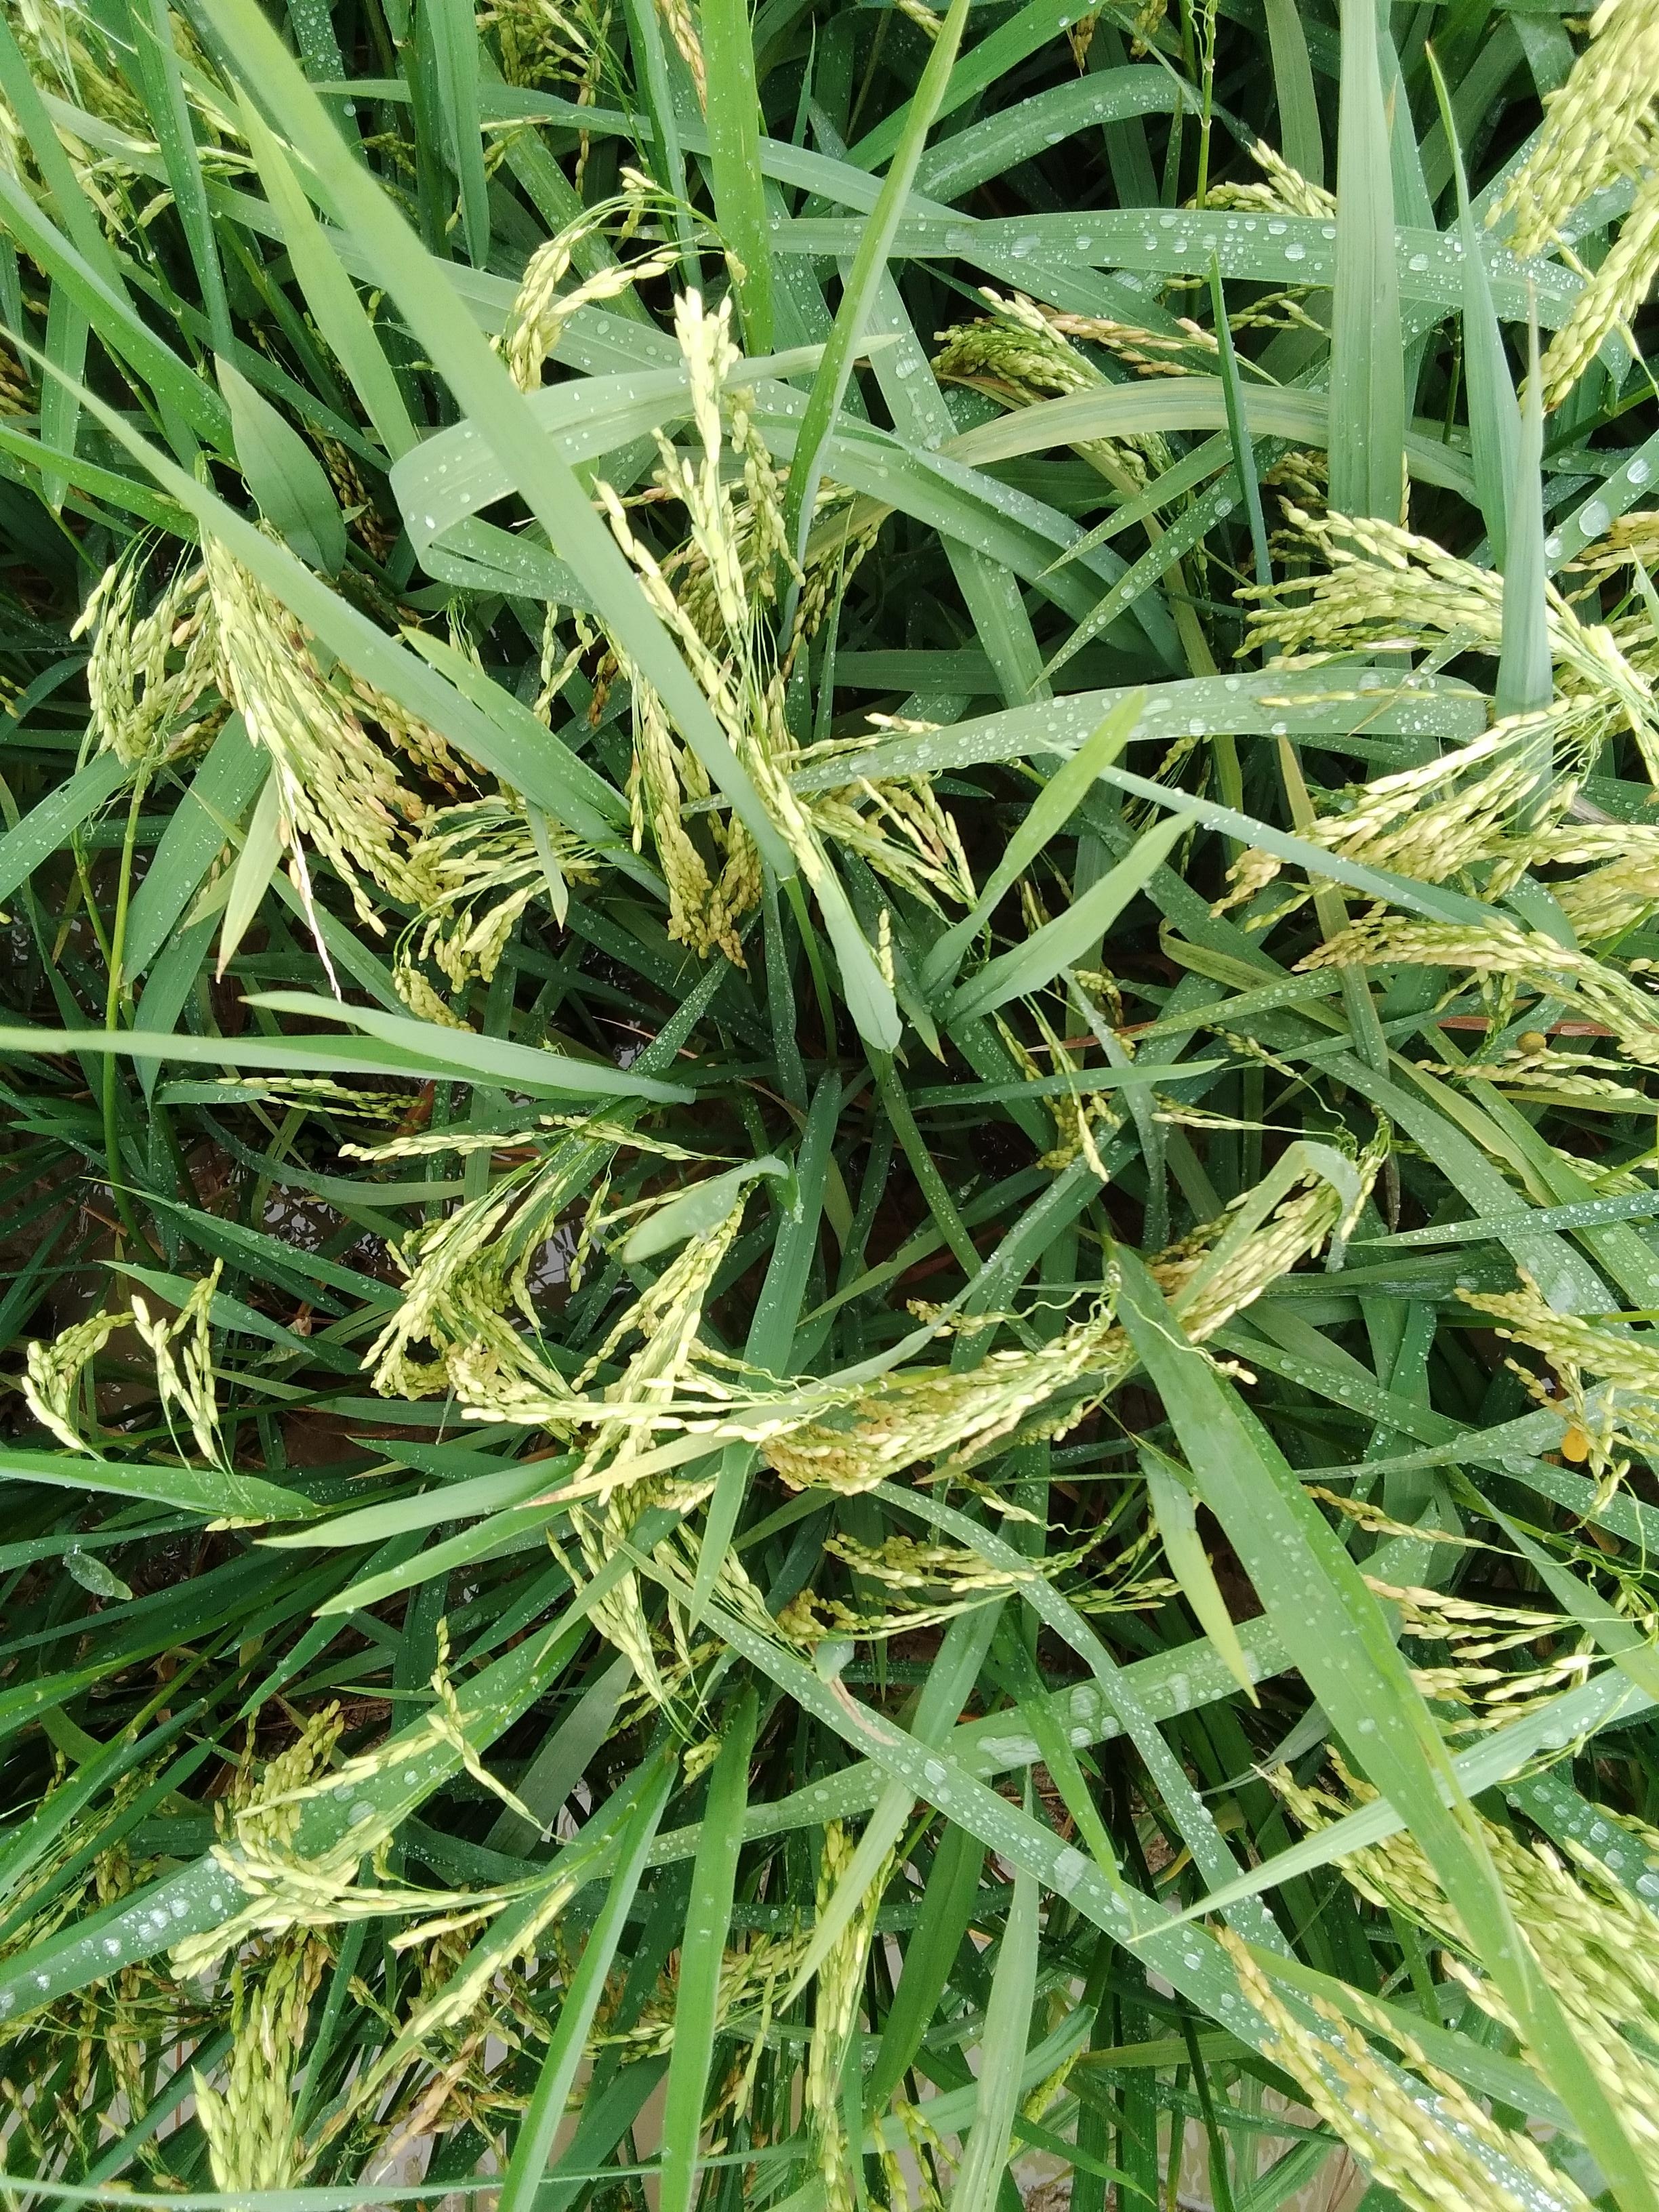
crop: rice
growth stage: ripening
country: Nigeria
